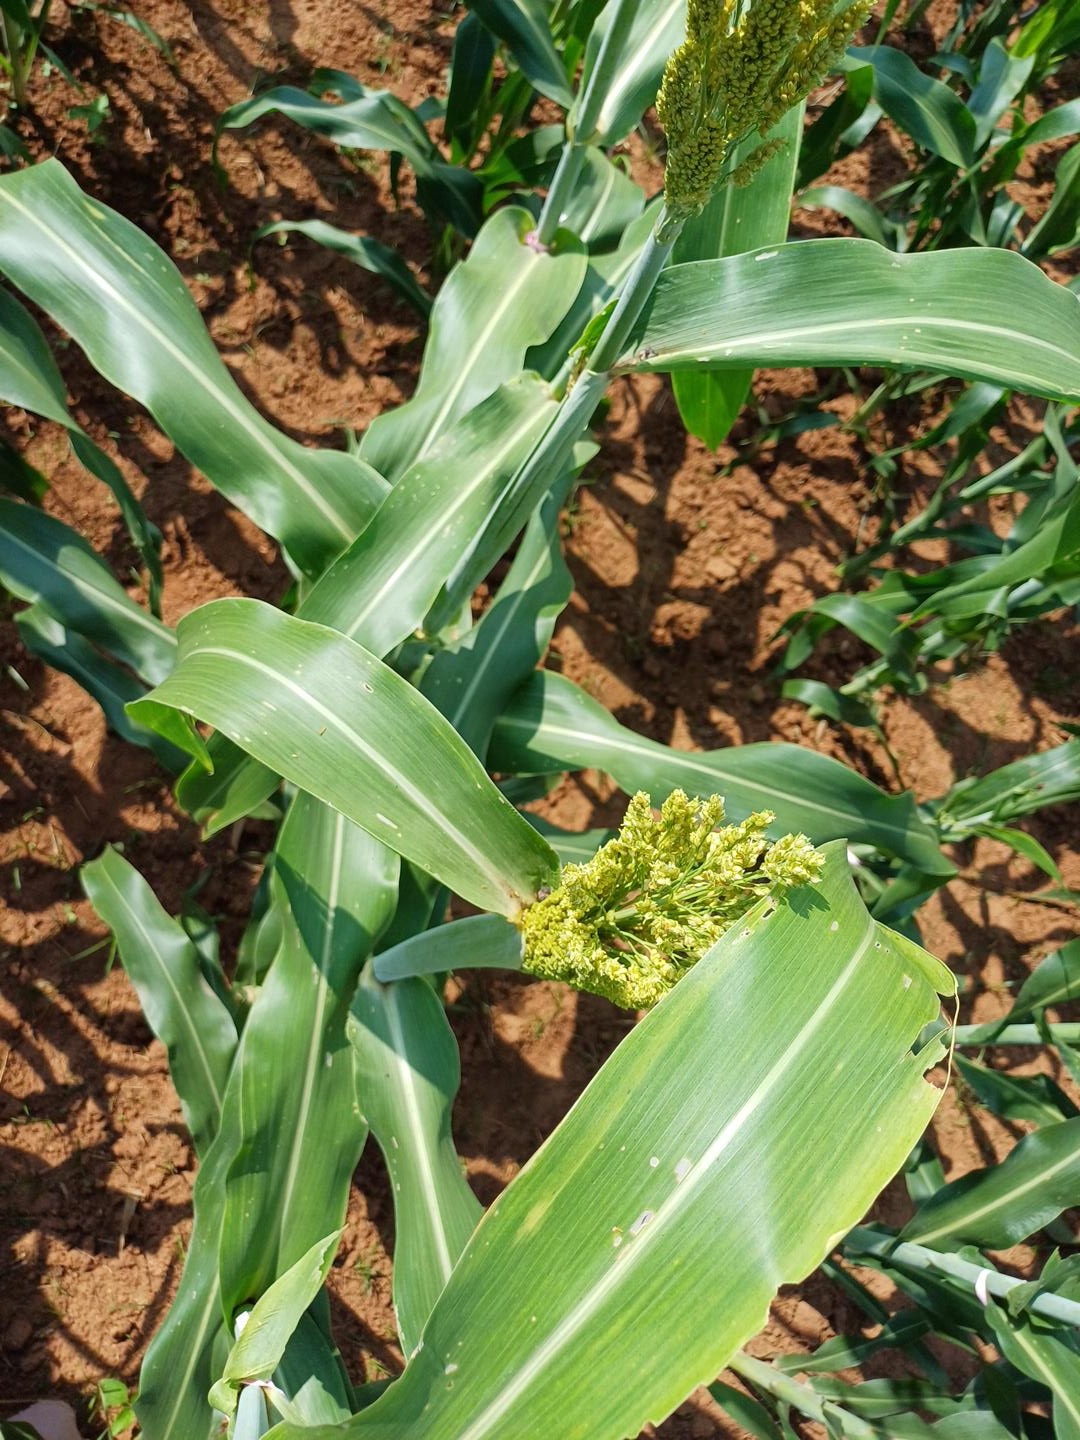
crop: sorghum
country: Kenya
